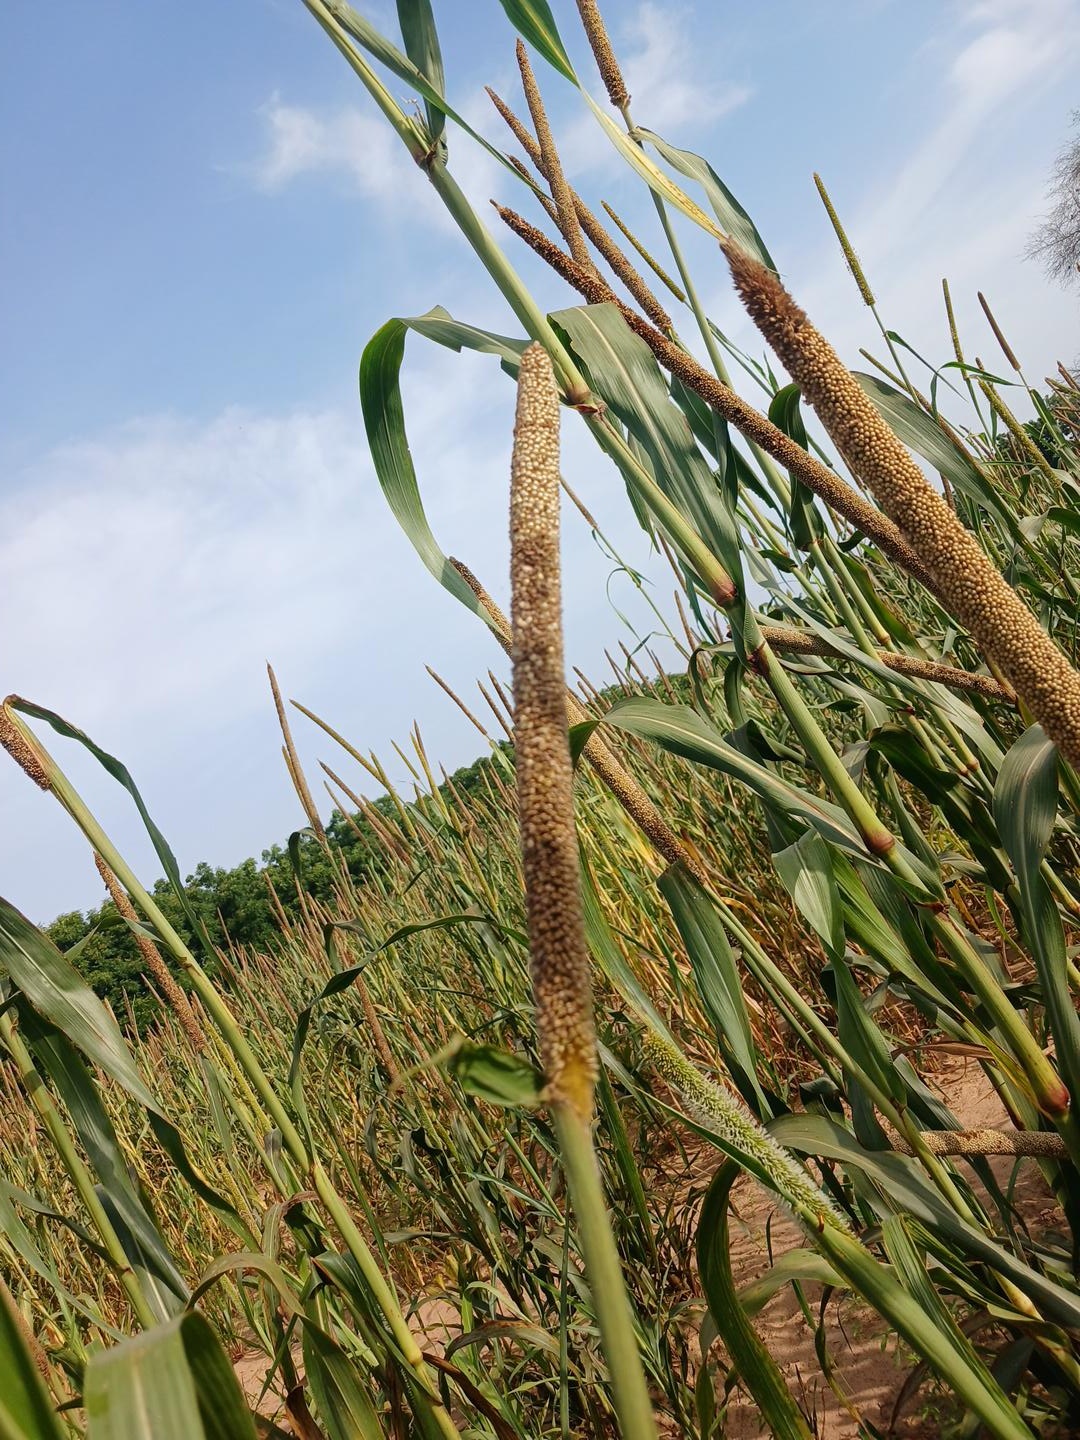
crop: pearl millet
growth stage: maturity
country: Senegal
